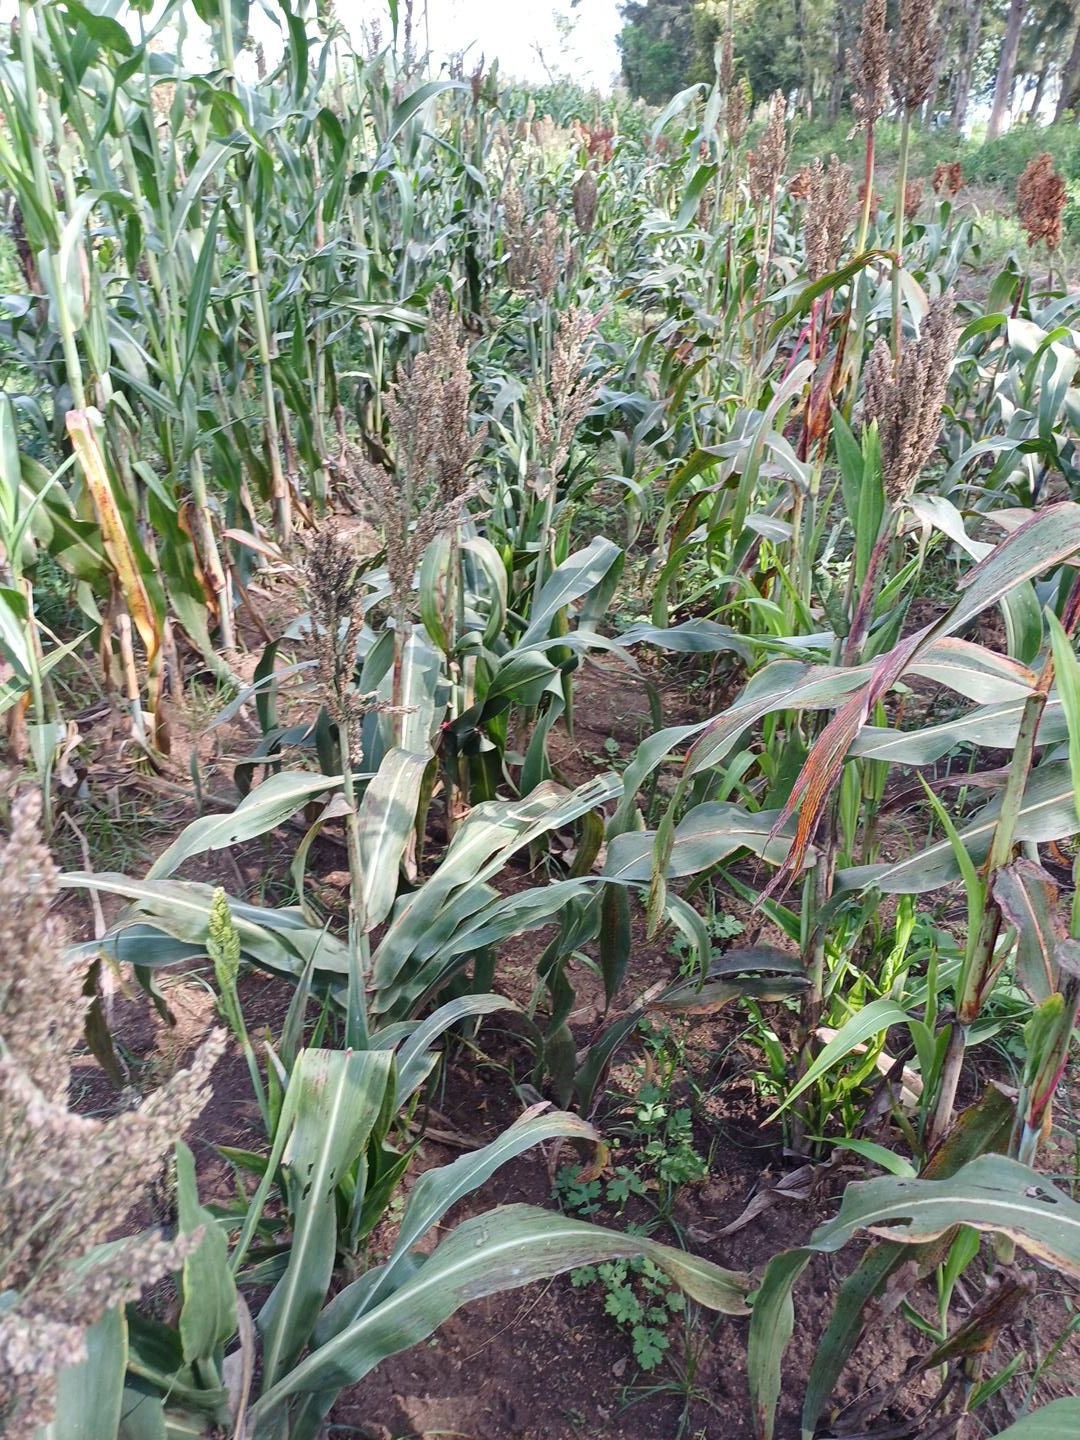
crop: sorghum
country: Kenya
